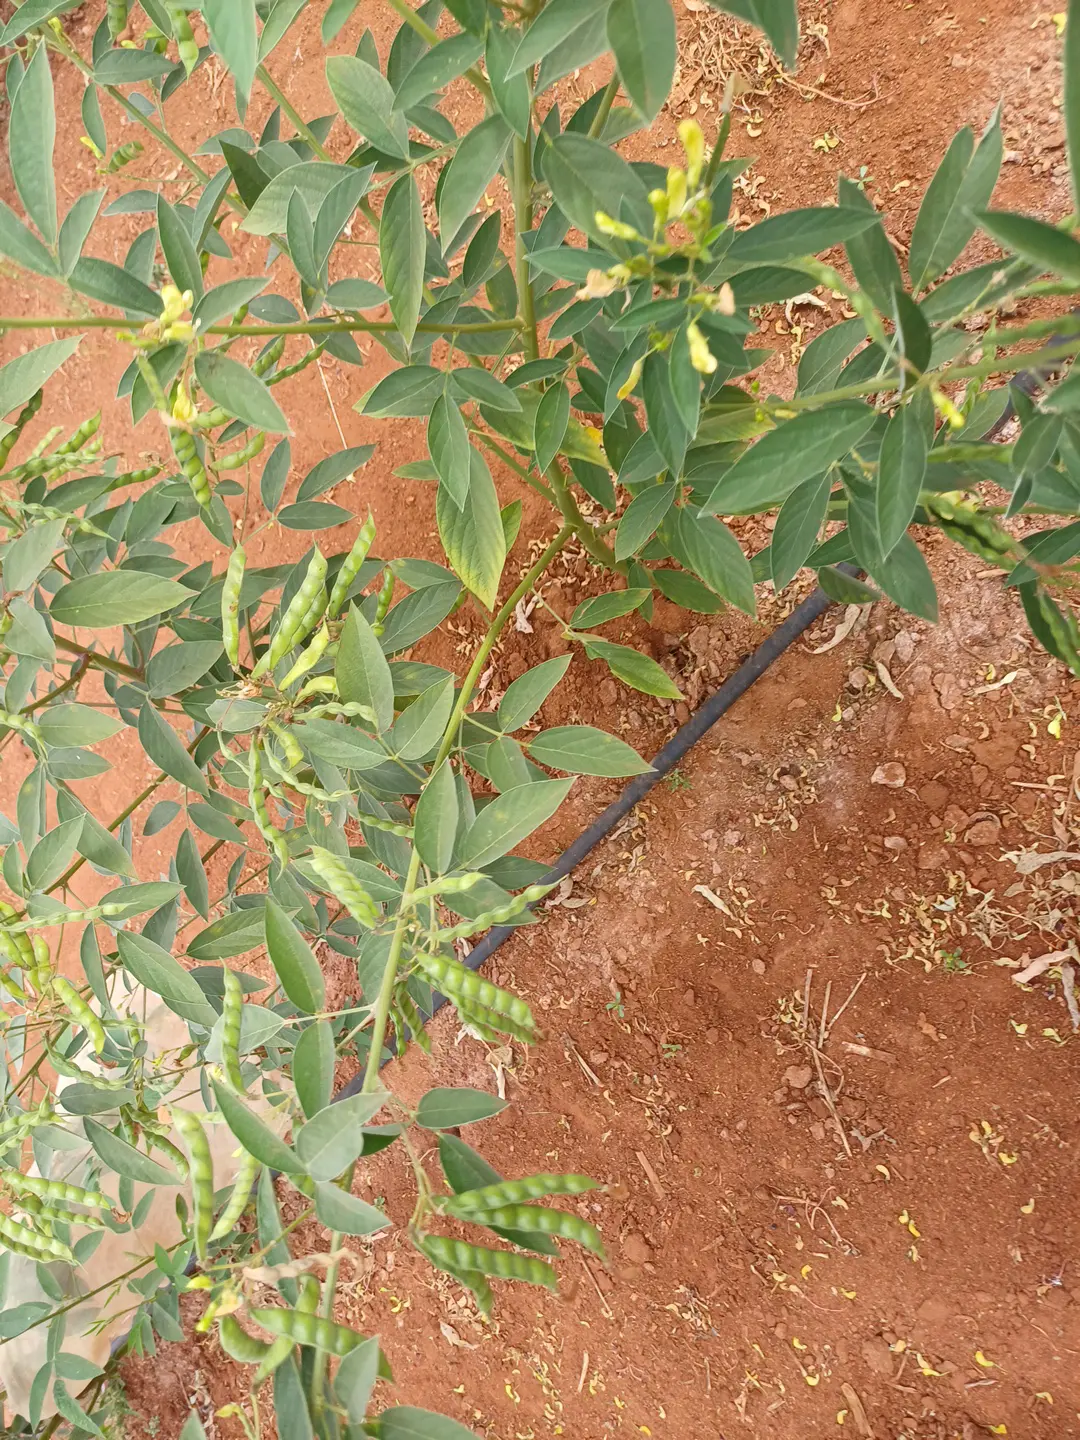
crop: pigeonpea
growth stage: development pod
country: Kenya
